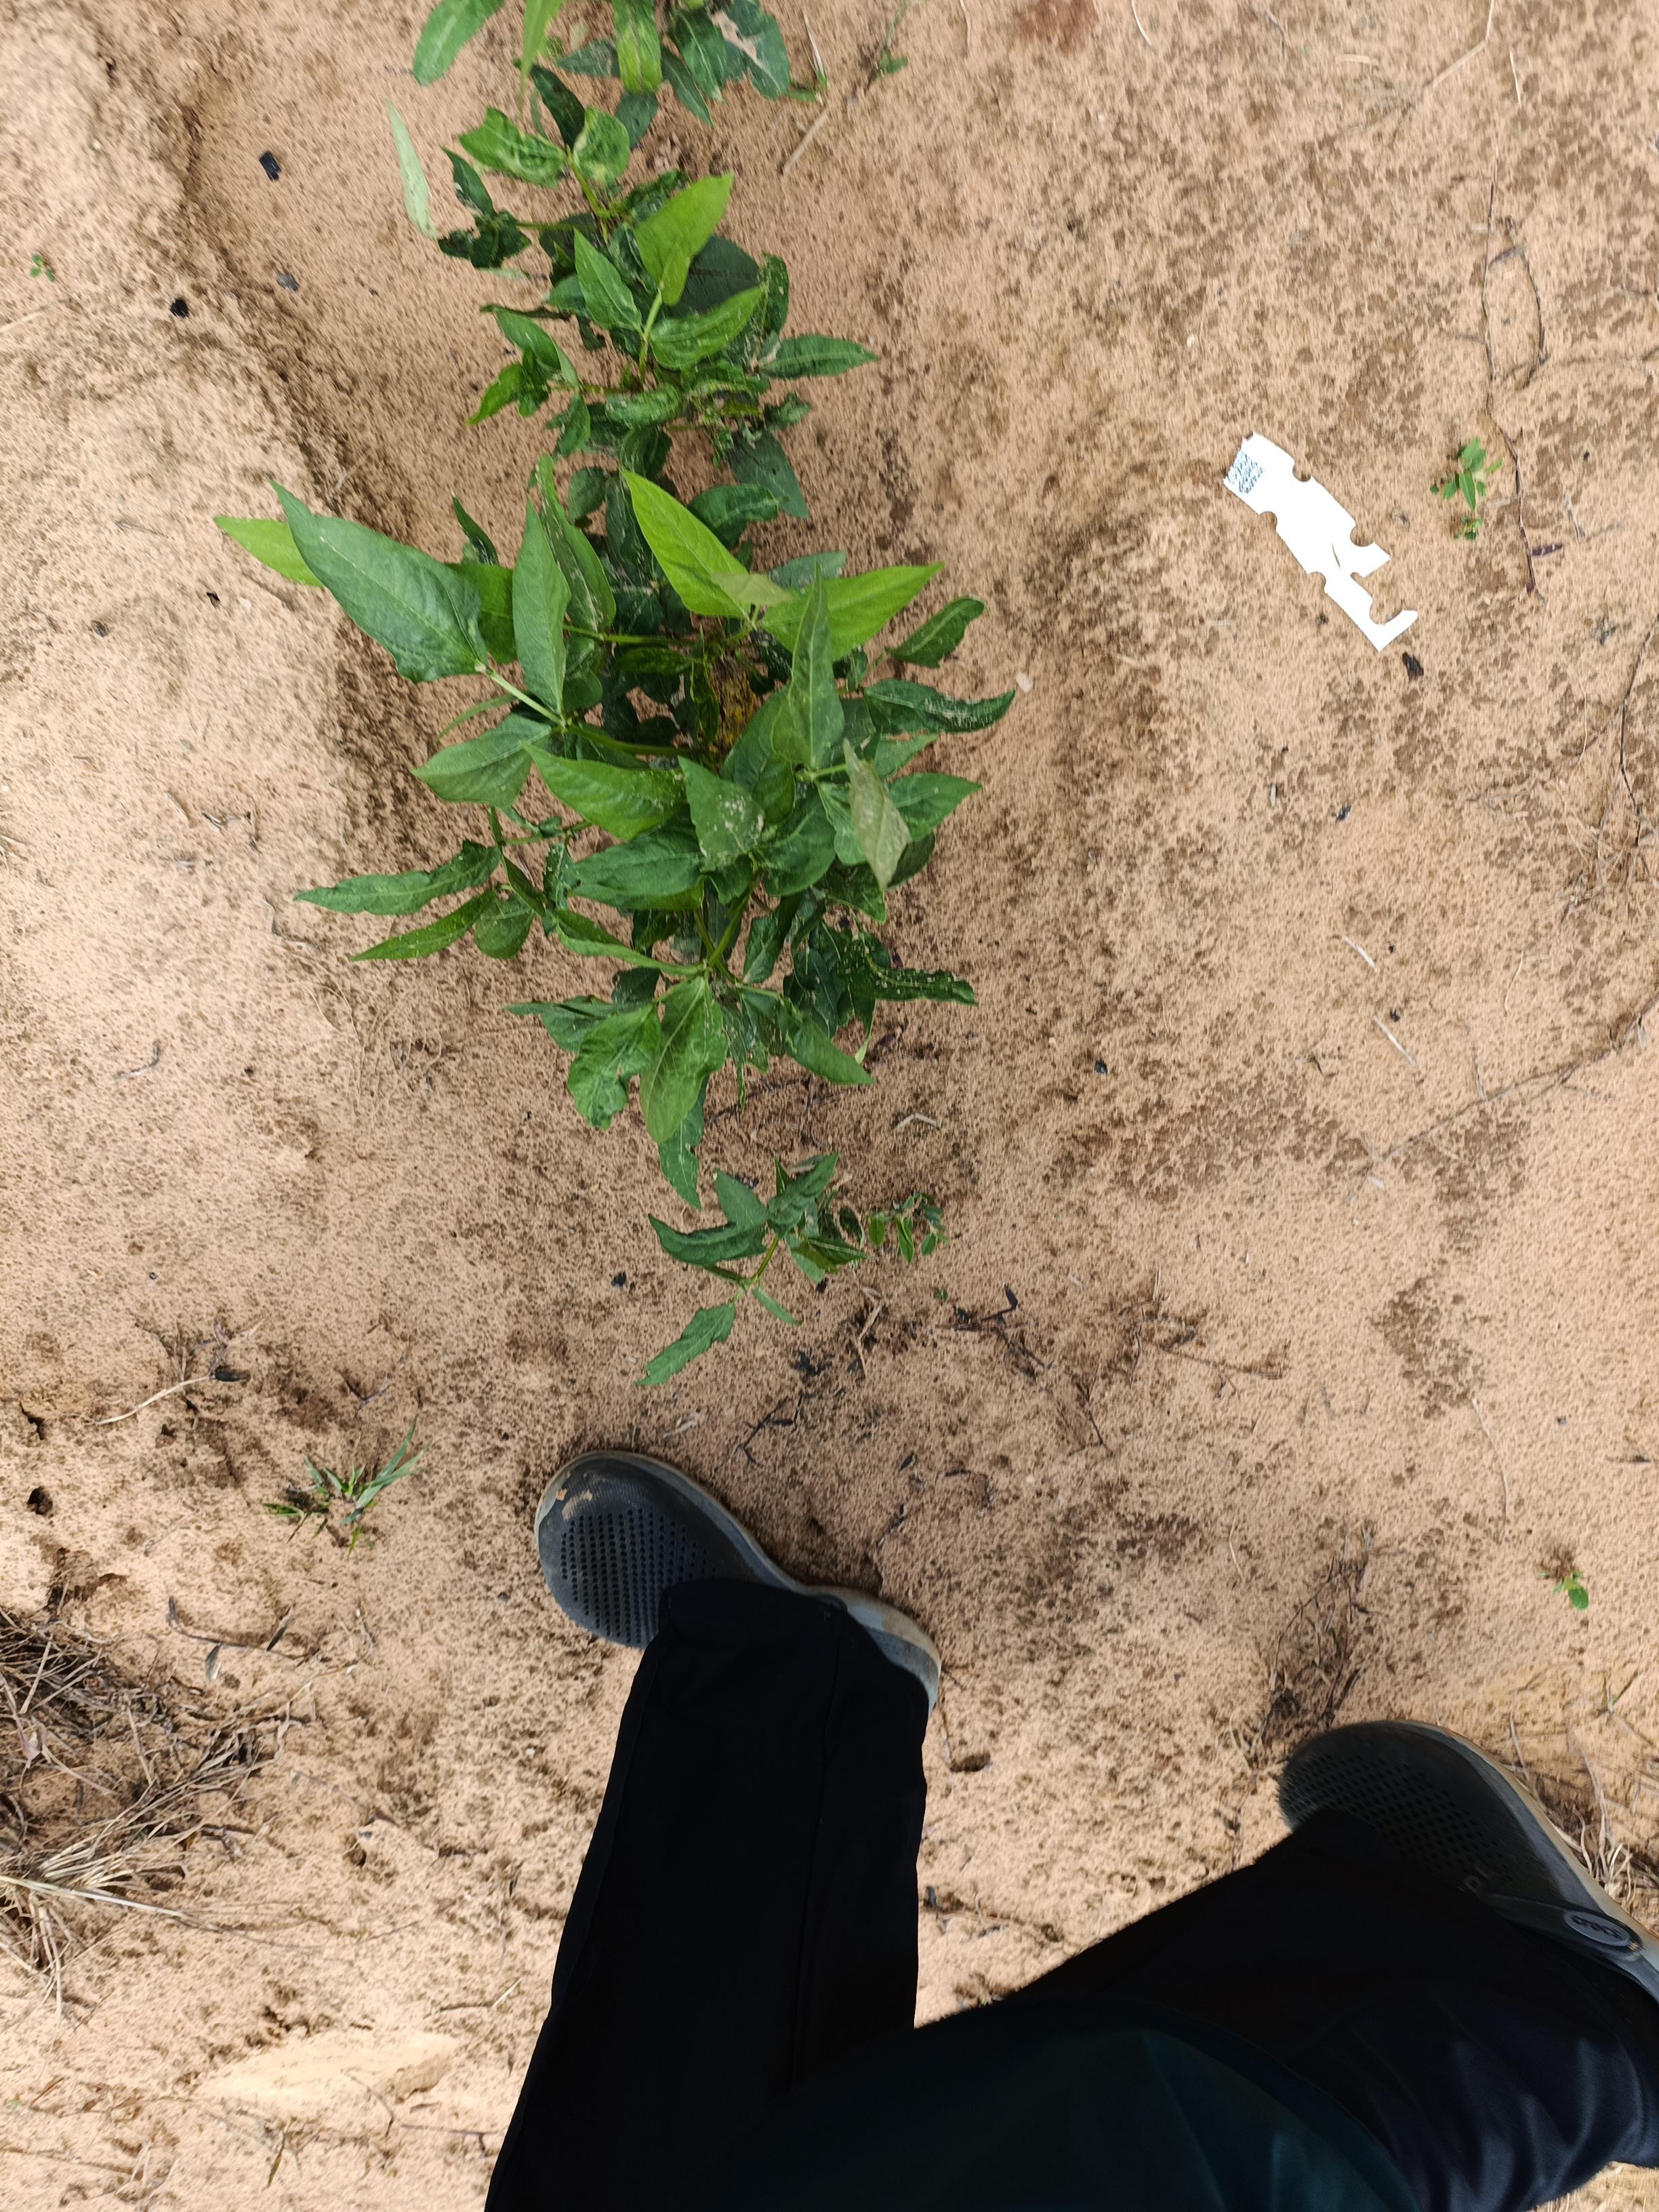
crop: cowpea
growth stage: emergence
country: Nigeria
